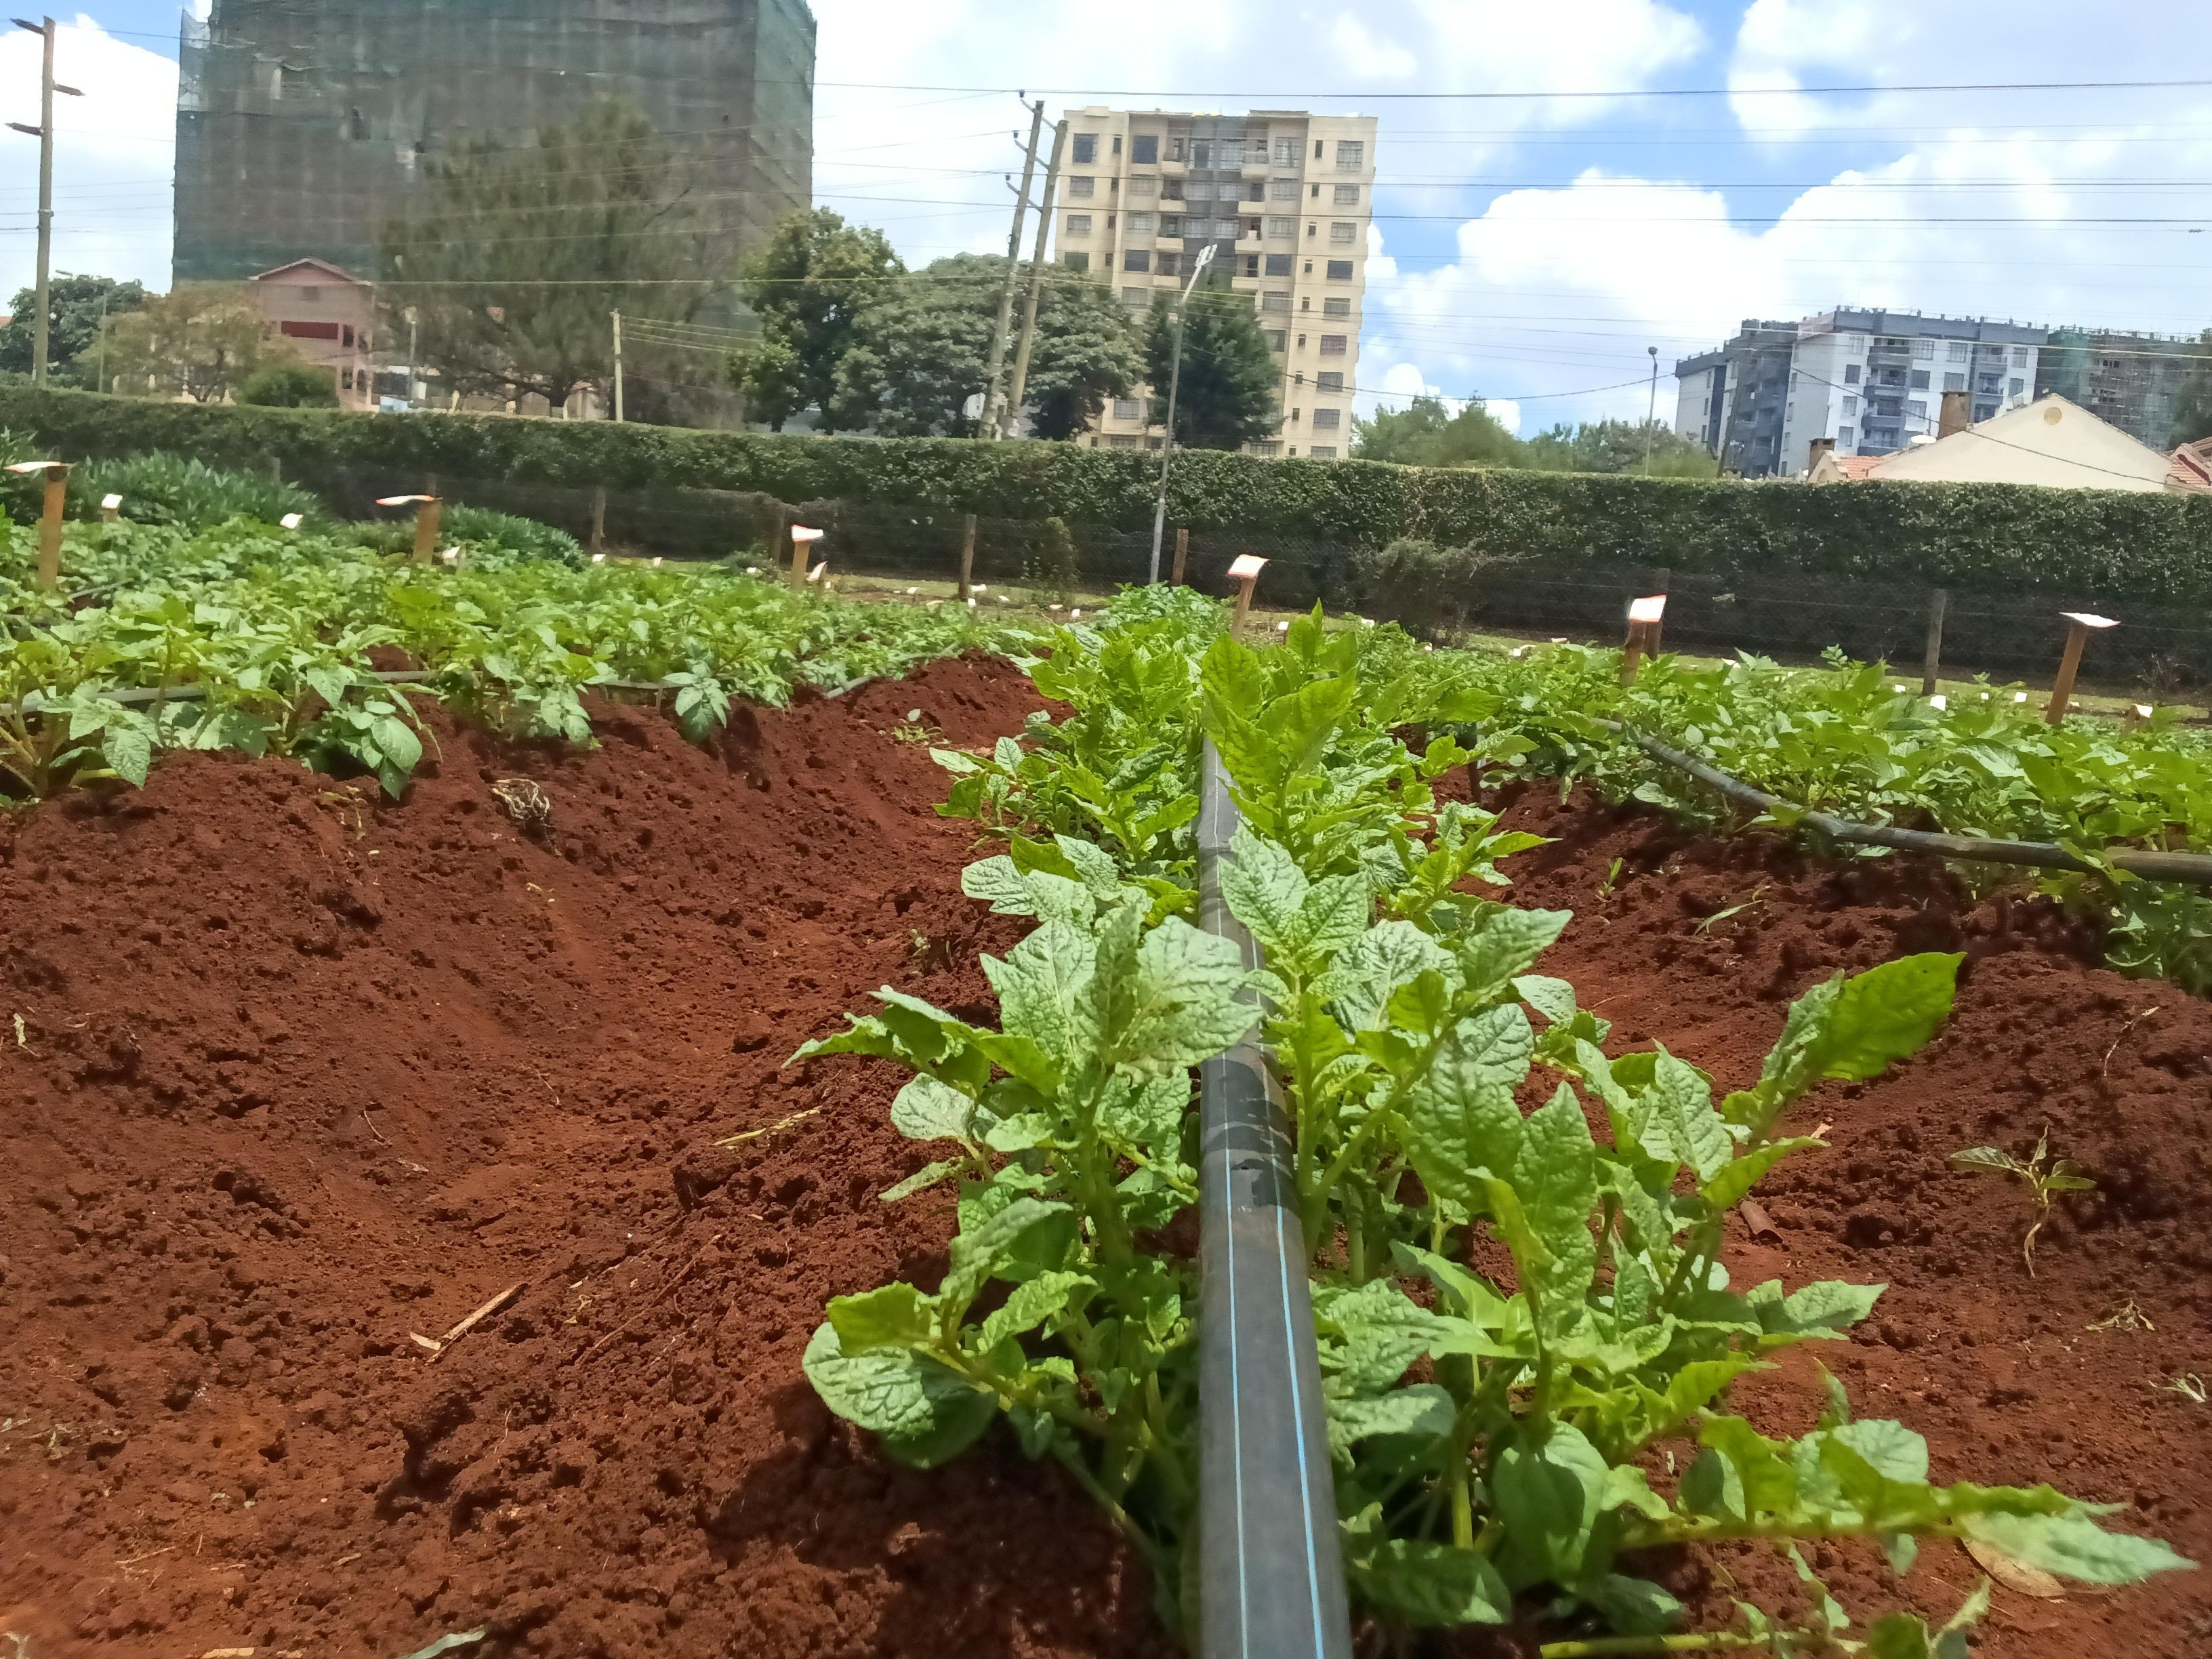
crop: potato
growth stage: vegetative
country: Kenya
